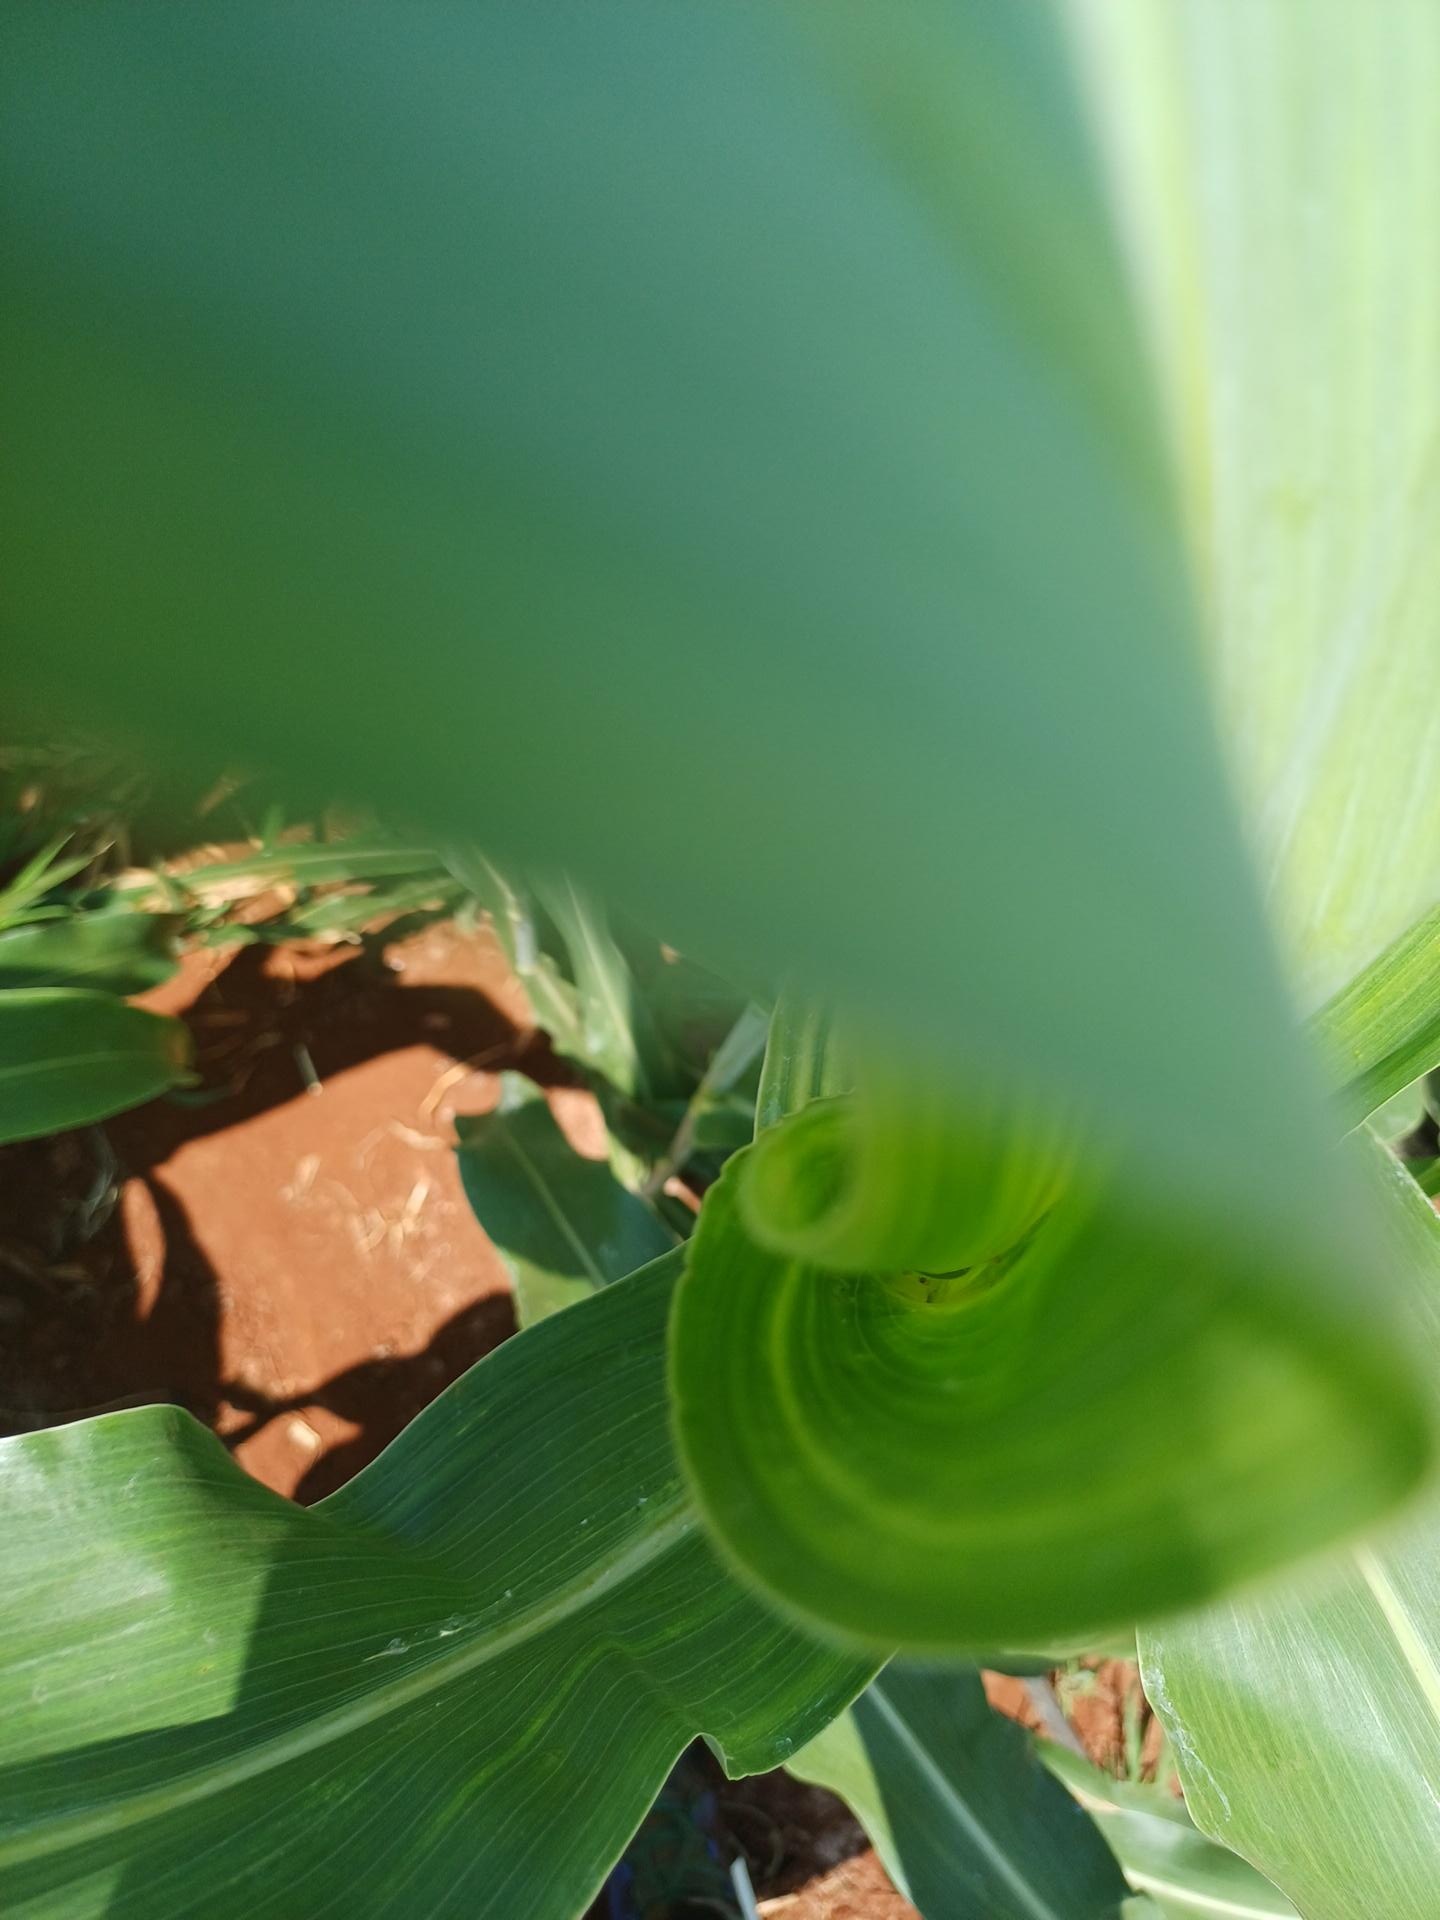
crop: sorghum
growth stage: heading tuber
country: Kenya
